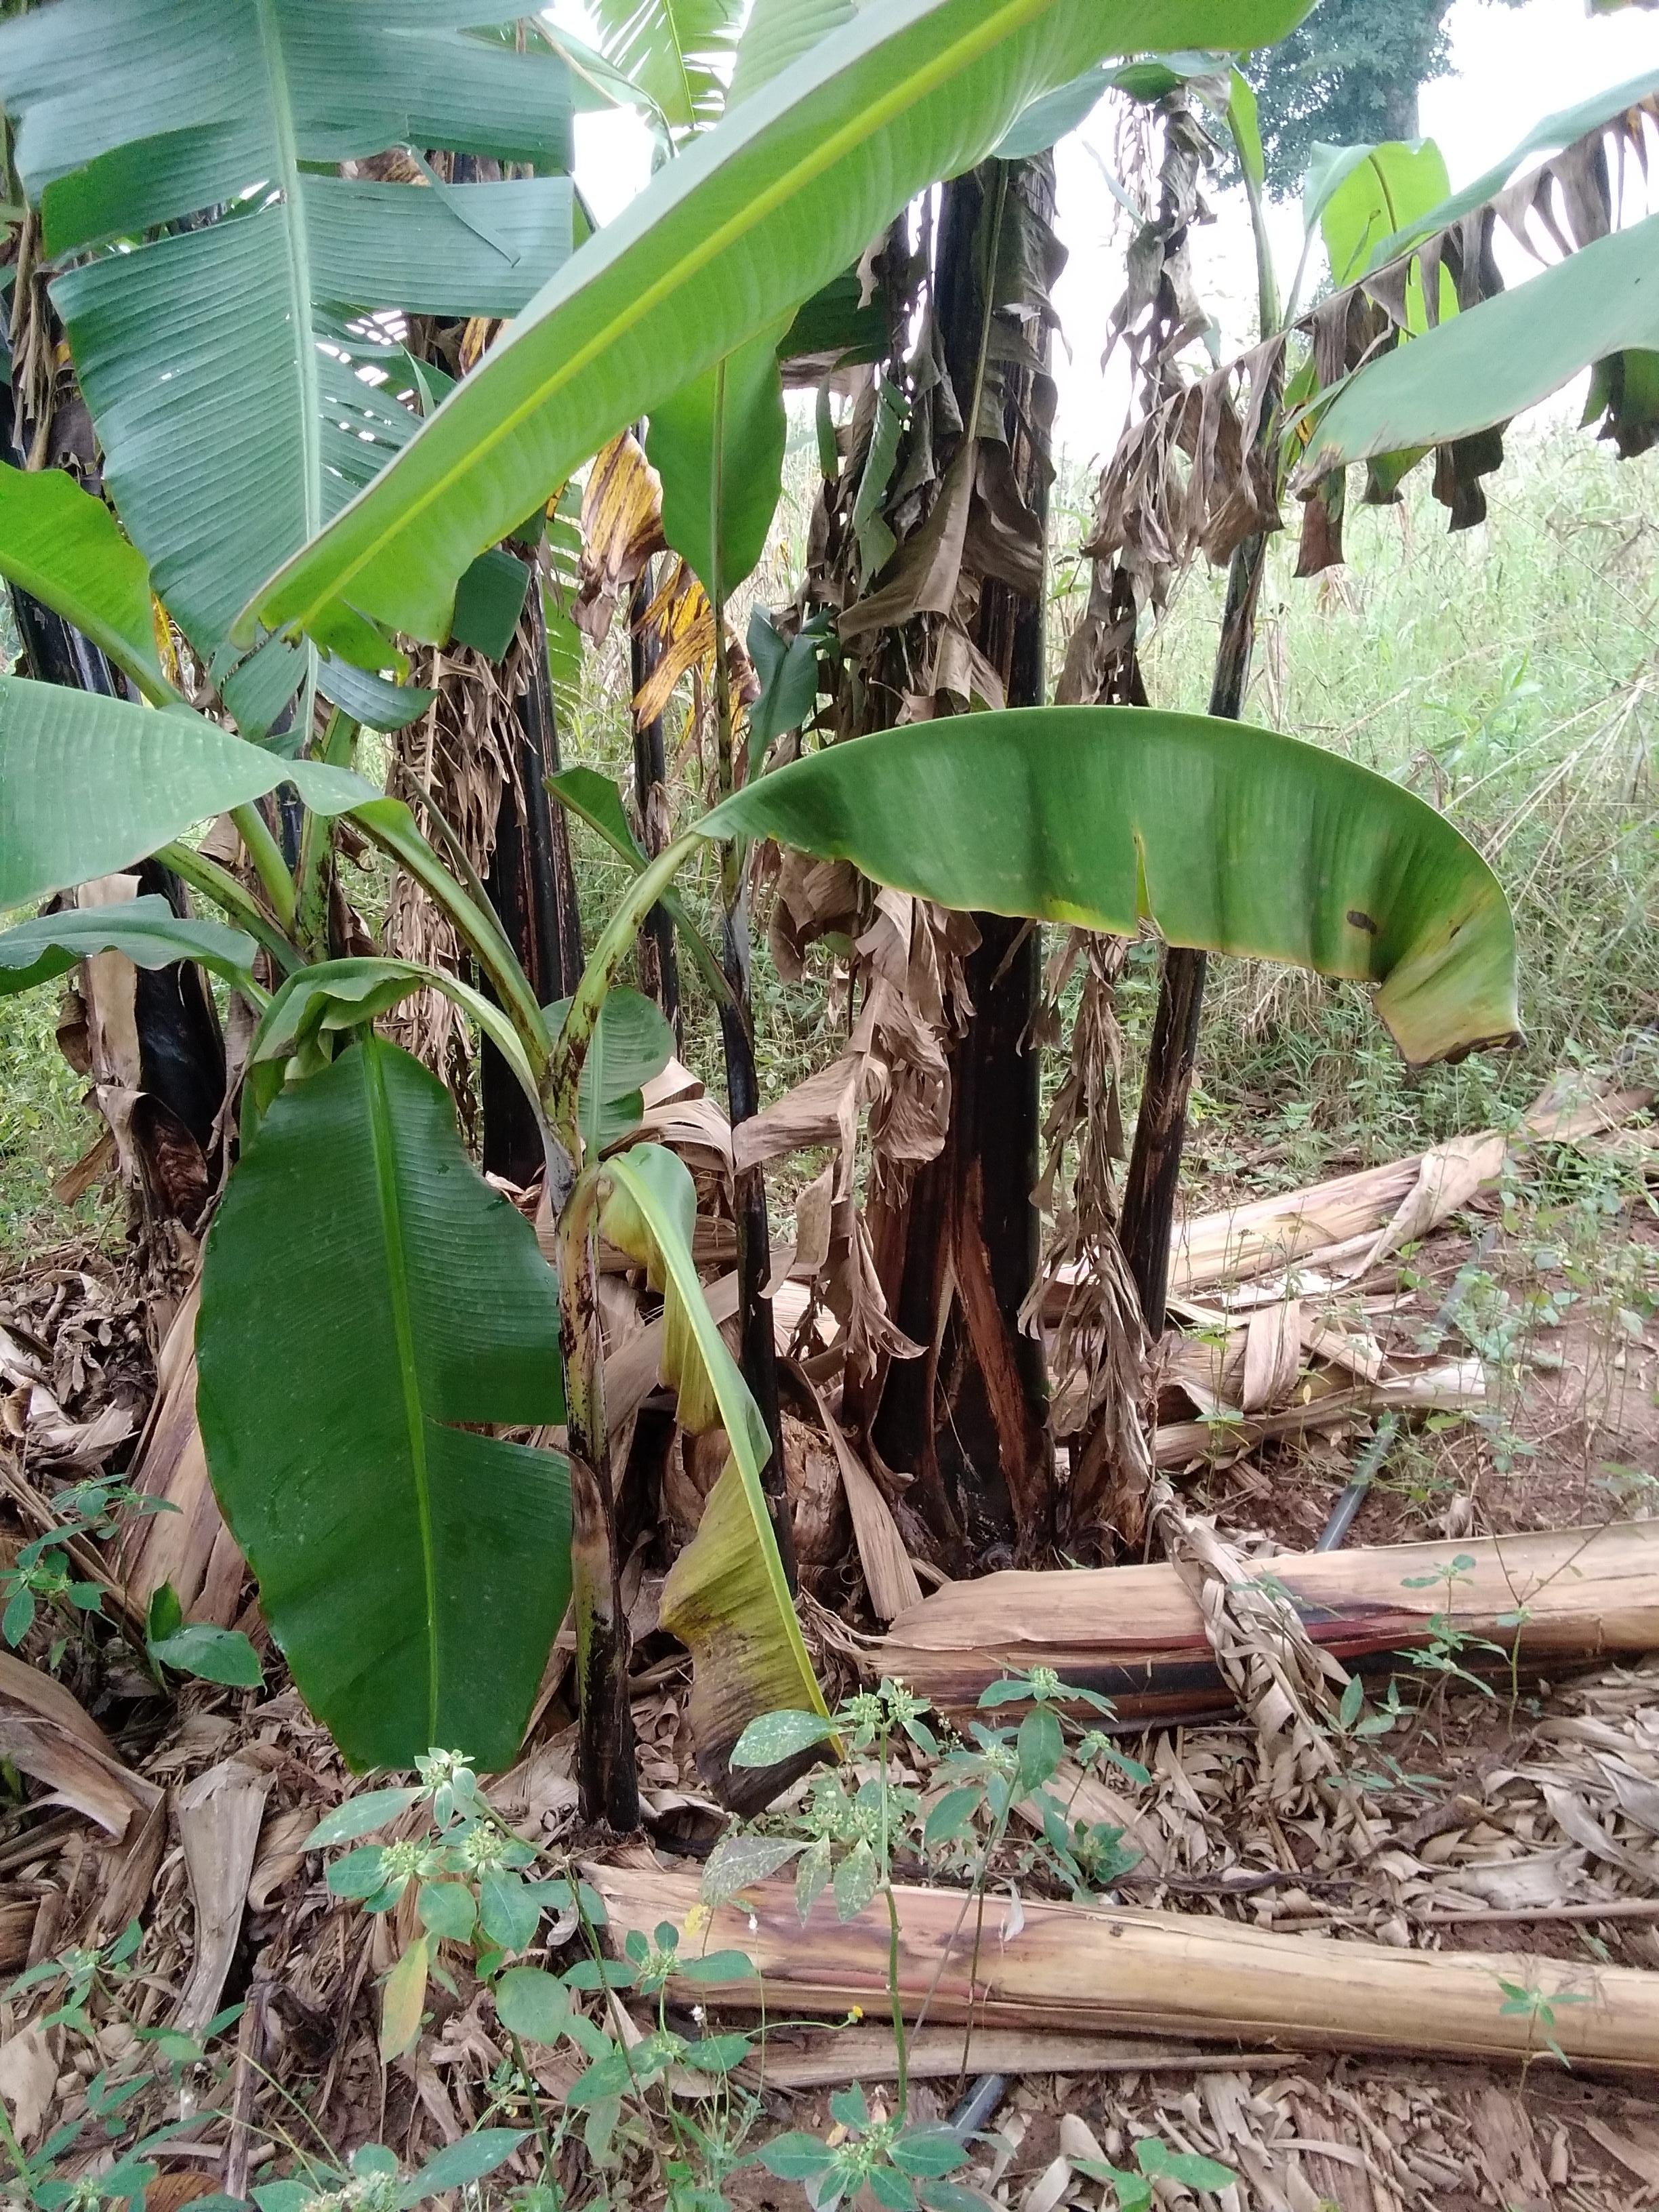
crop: banana
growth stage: vegetative
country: Uganda
